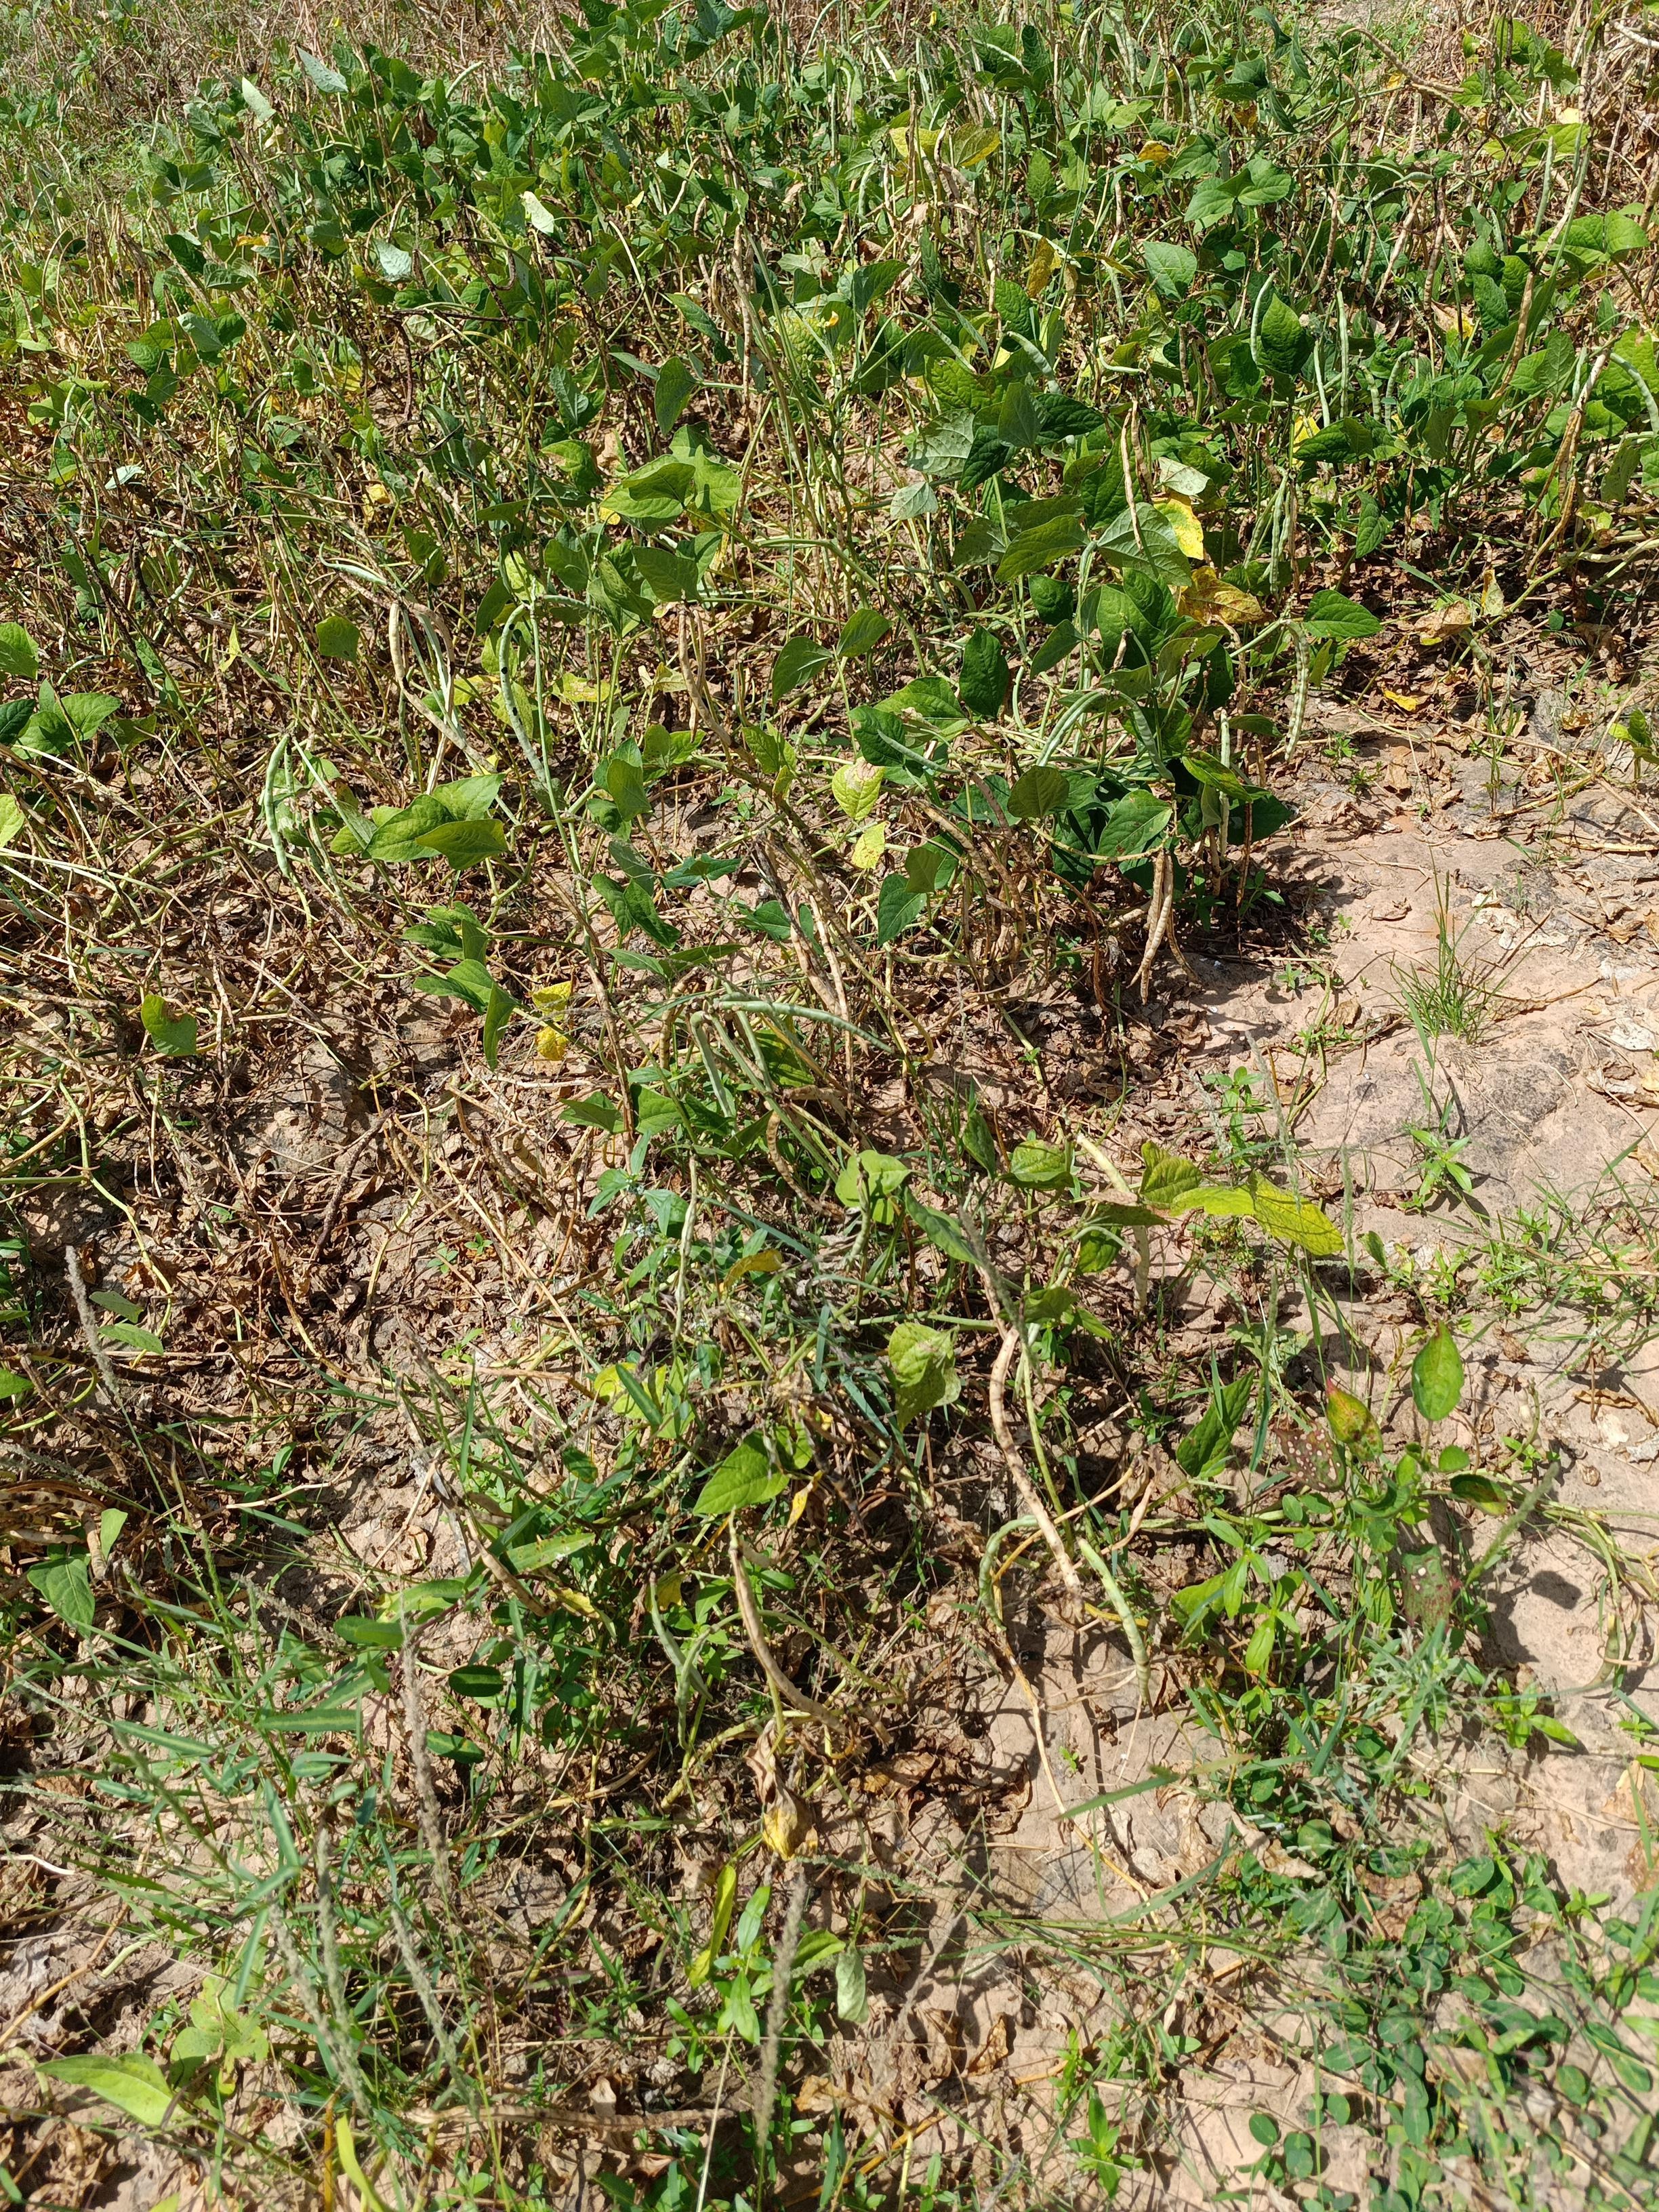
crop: cowpea
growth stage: maturity
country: Nigeria
